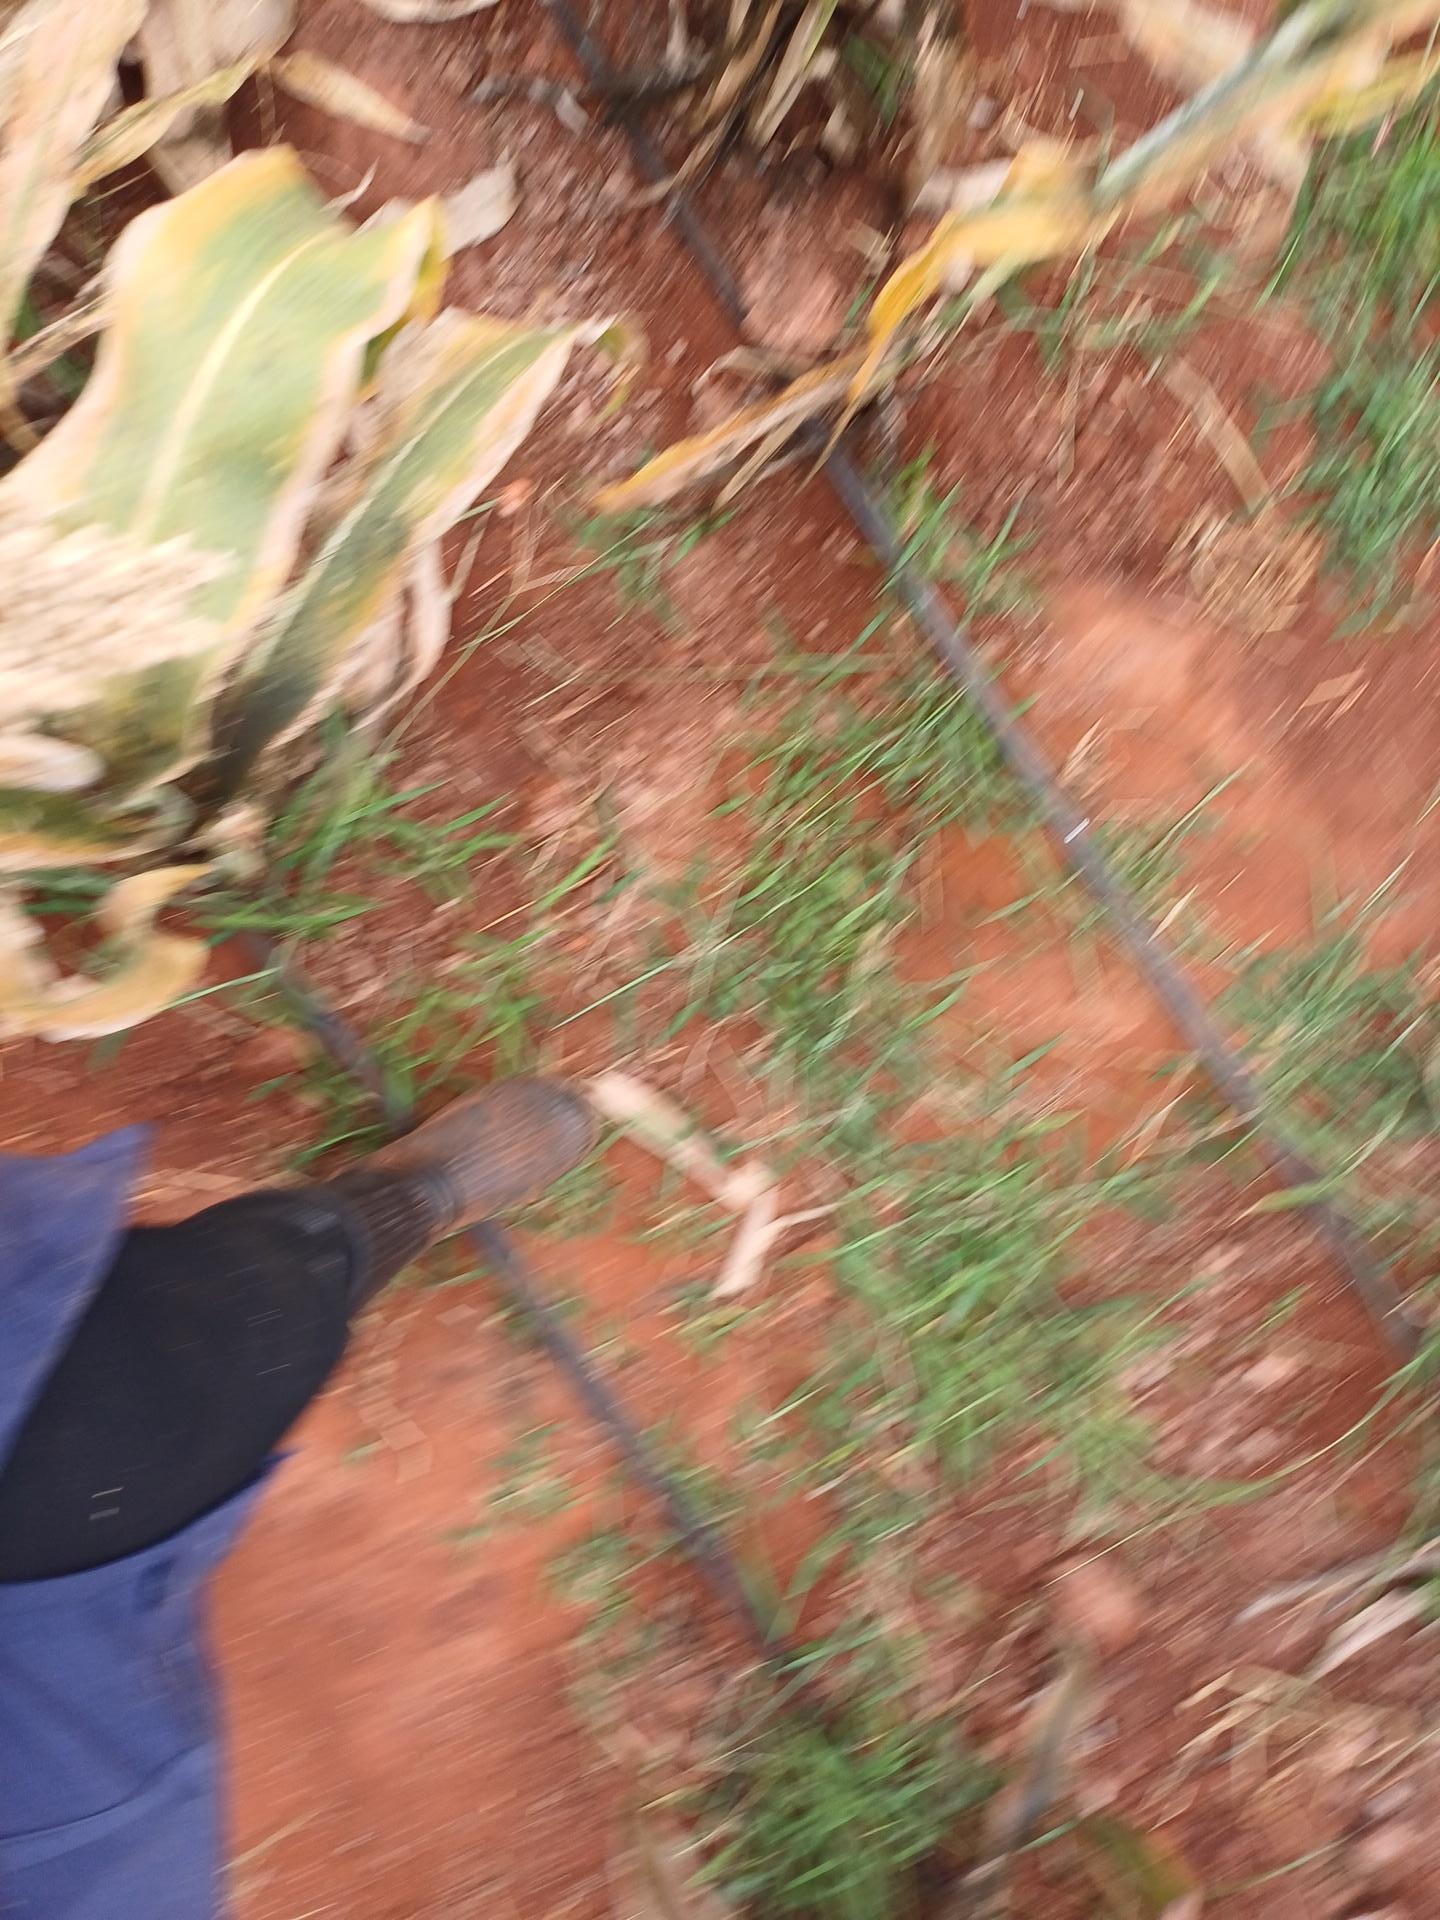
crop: sorghum
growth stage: maturity
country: Kenya
